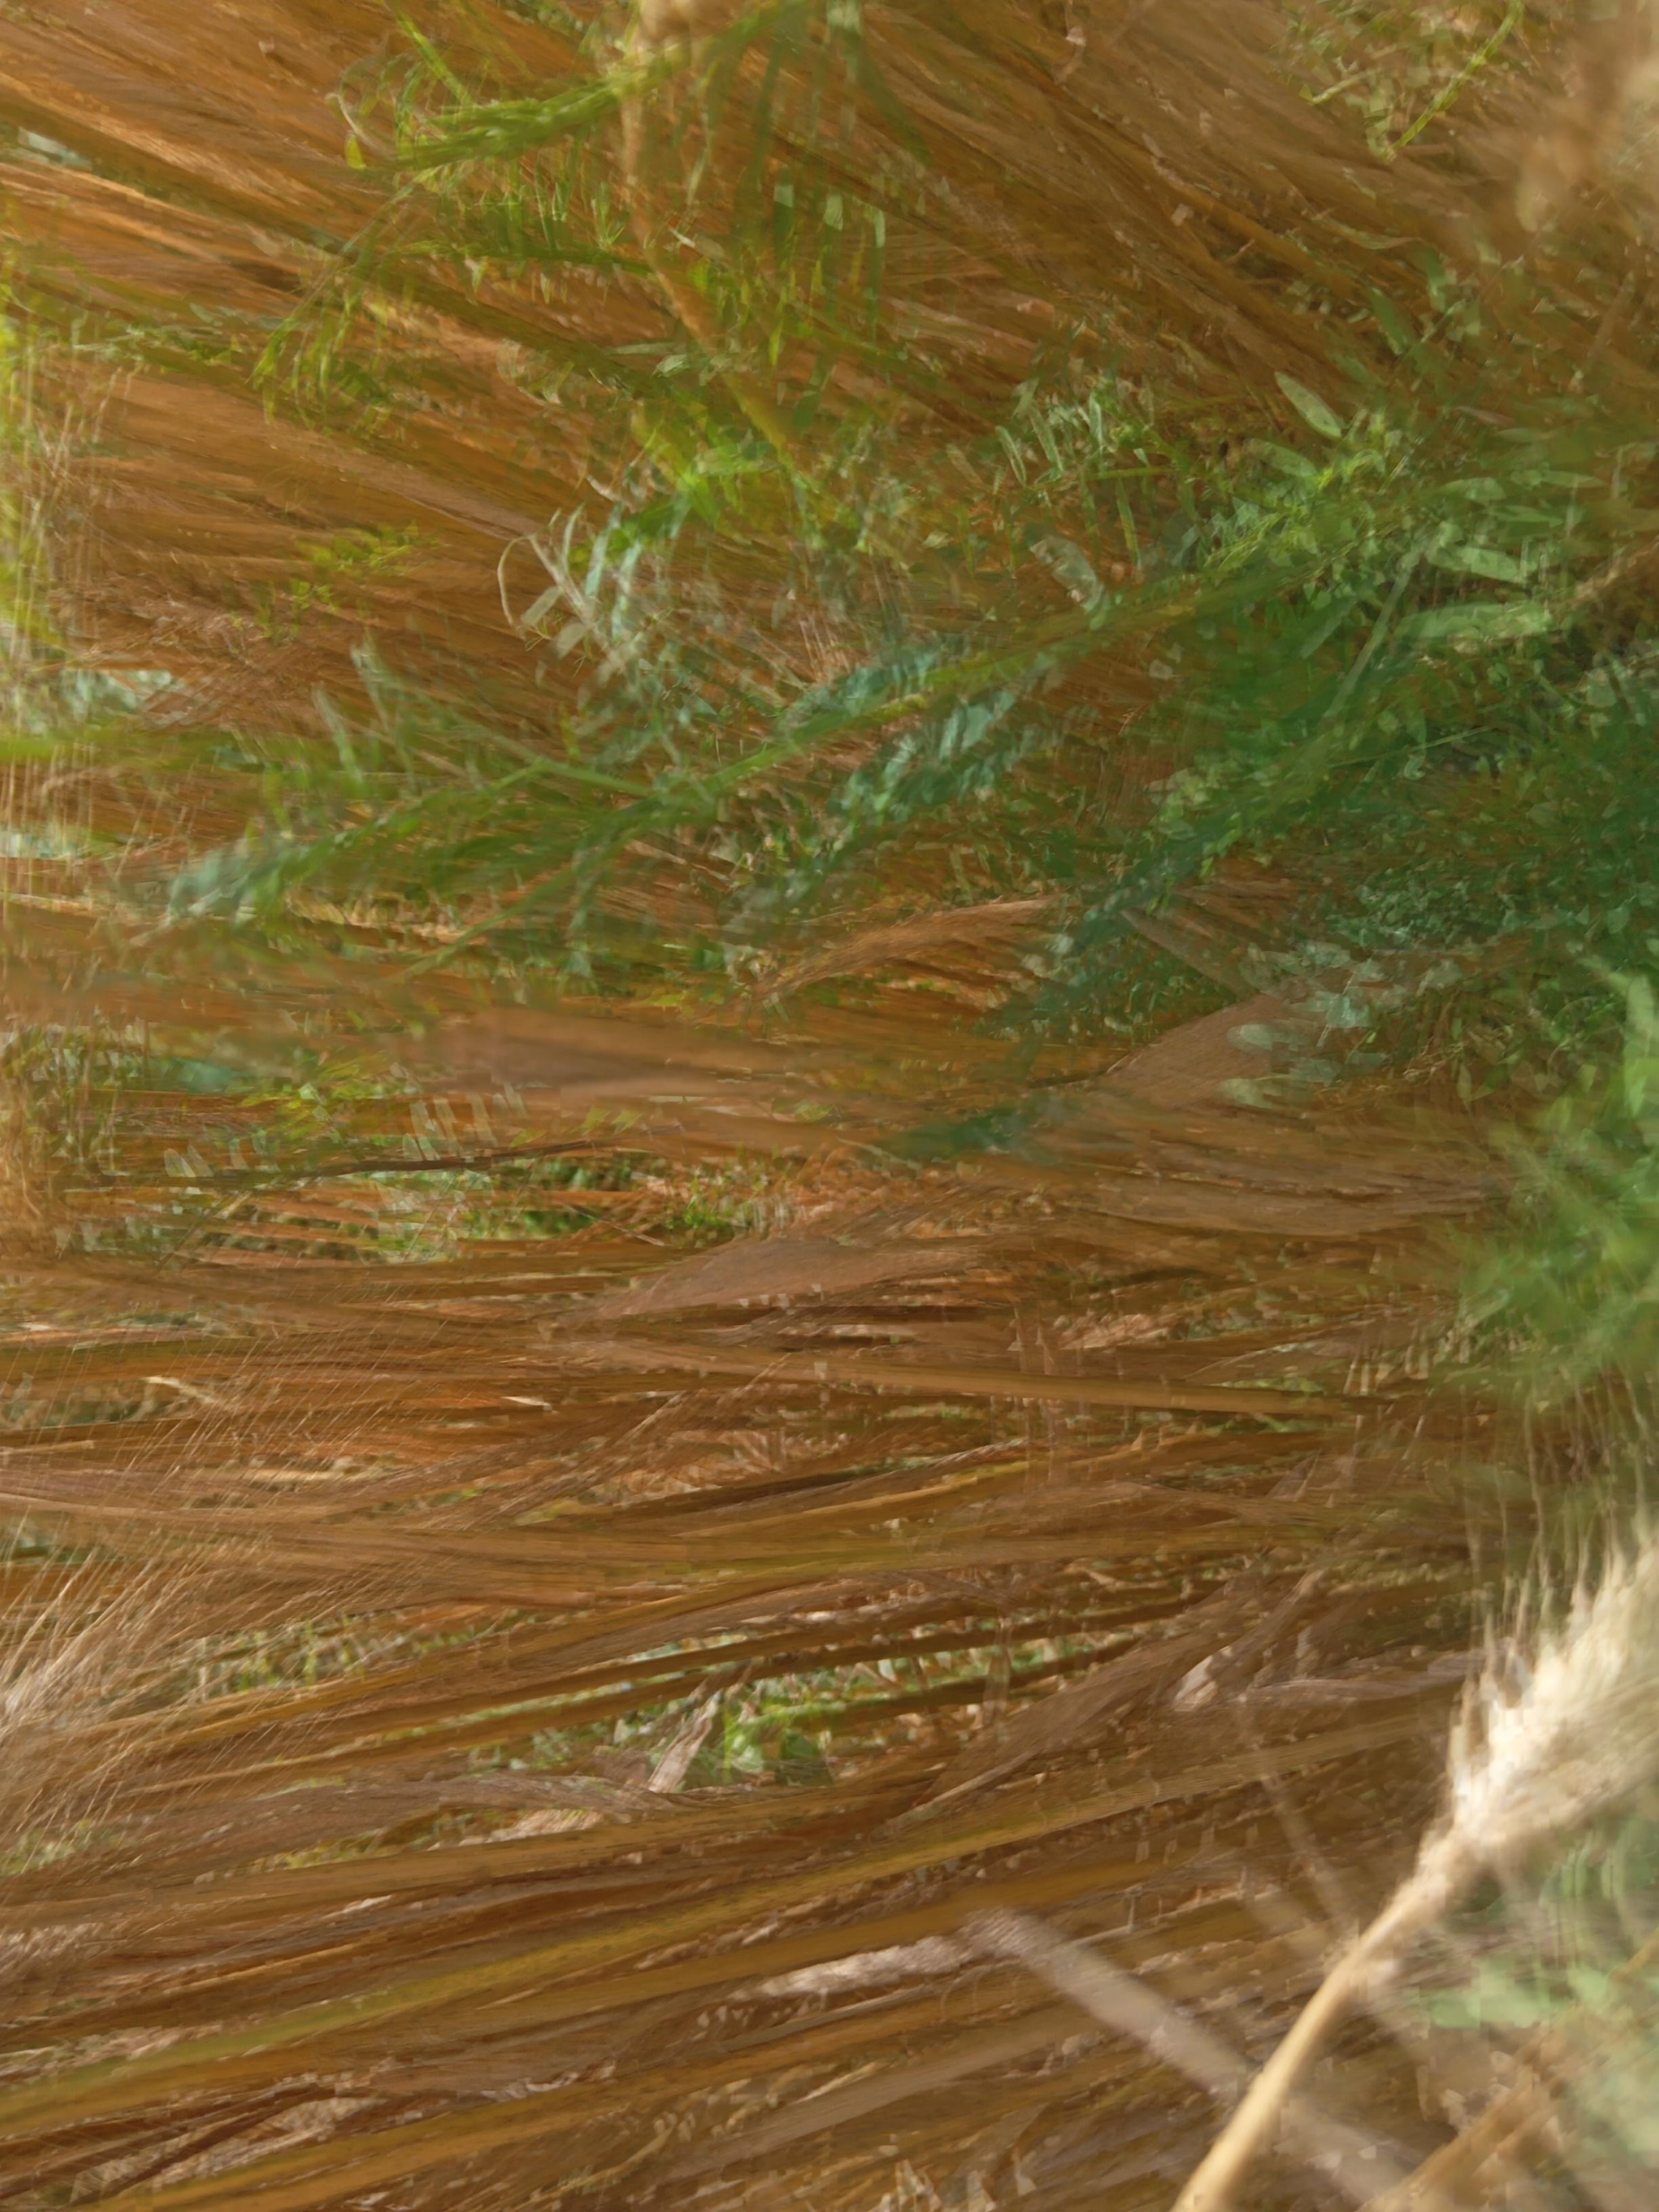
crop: wheat
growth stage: maturity
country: Kenya
